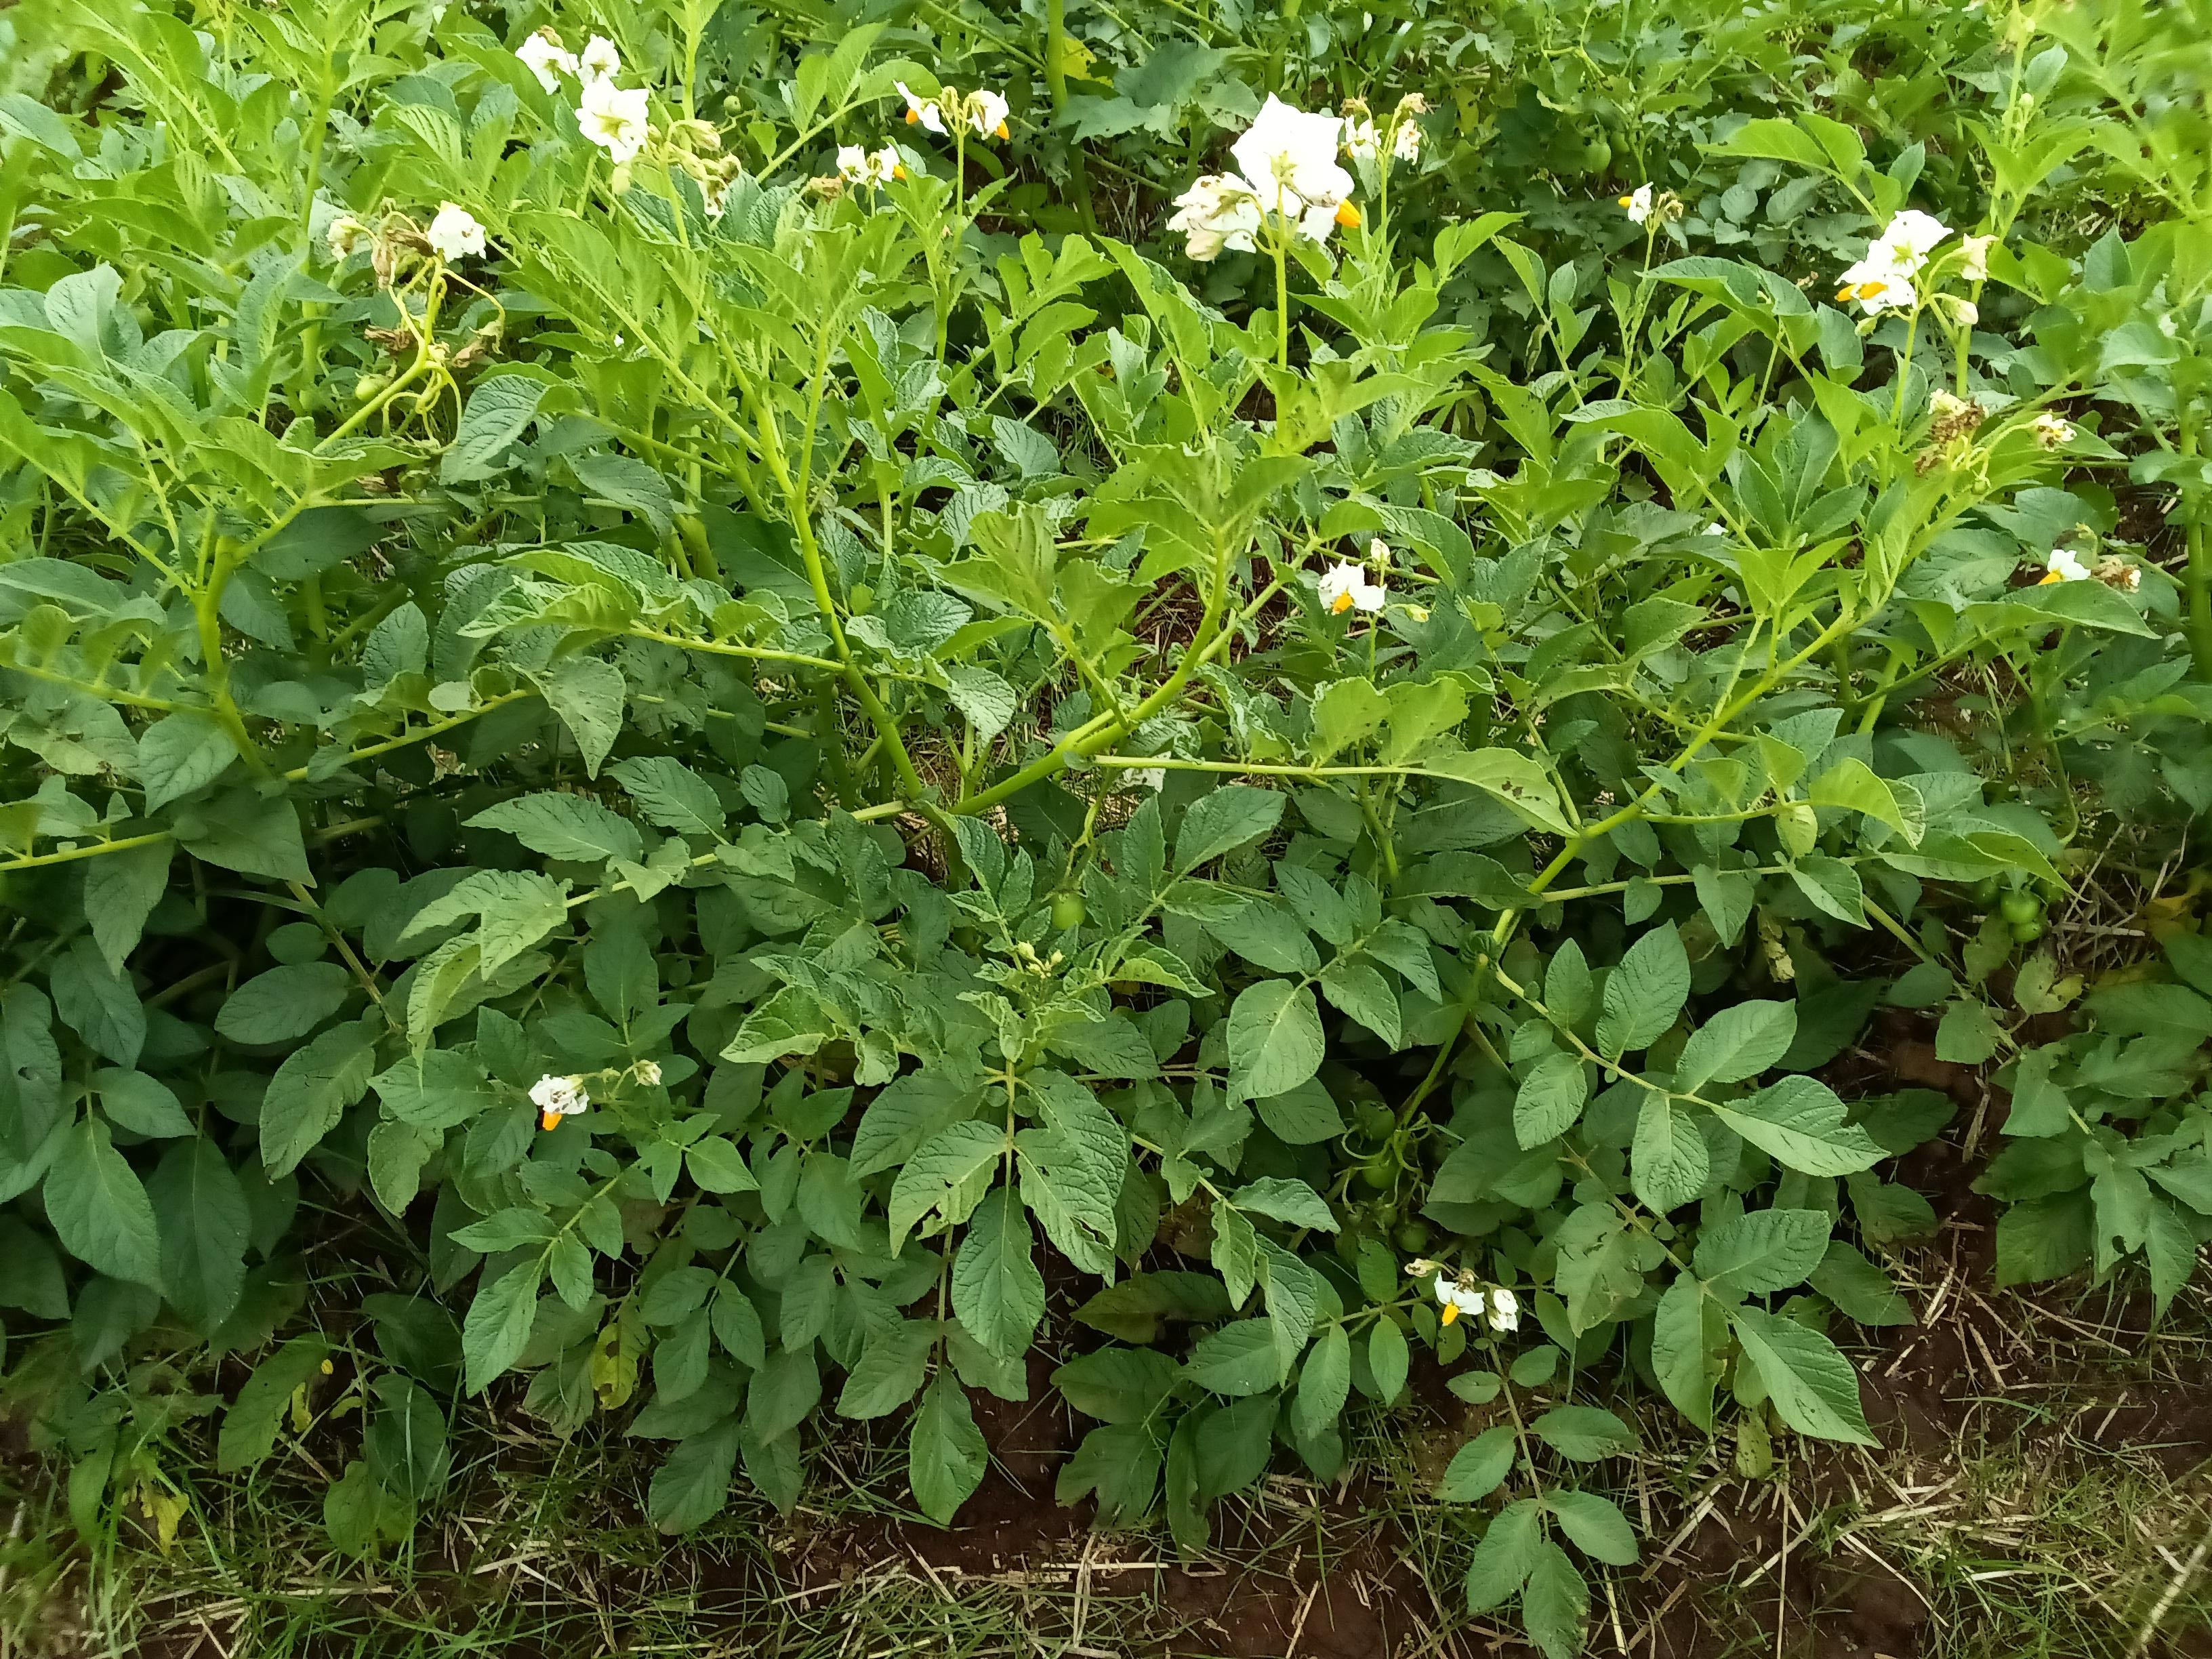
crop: potato
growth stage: flowering
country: Kenya
